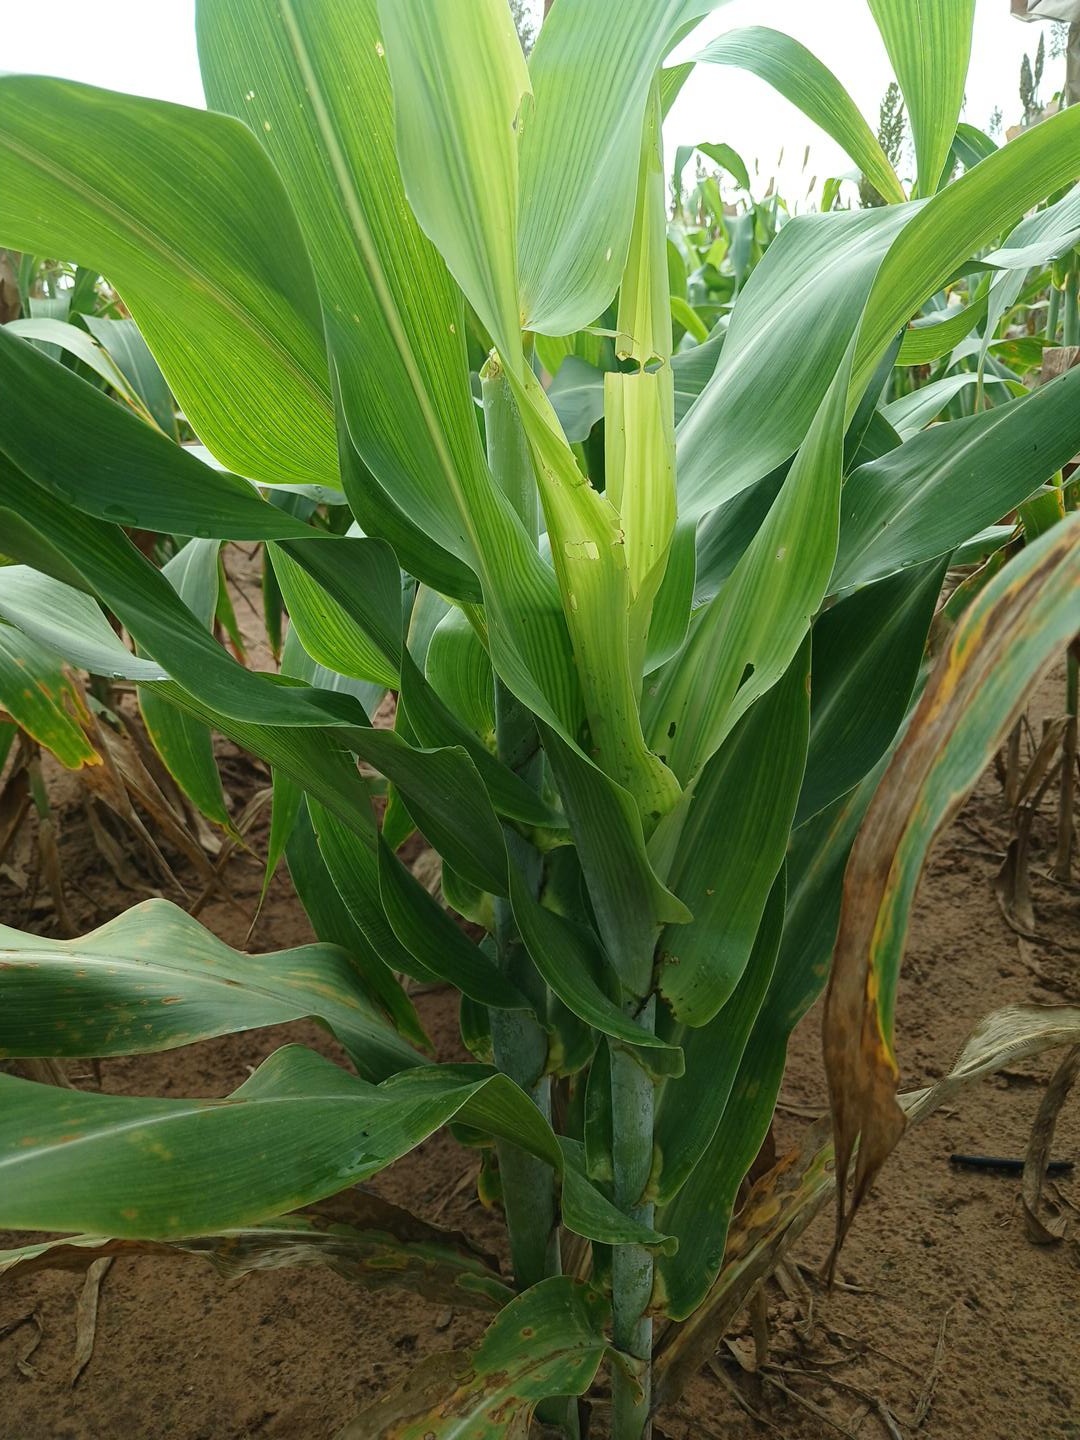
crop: sorghum
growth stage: vegetative
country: Senegal
